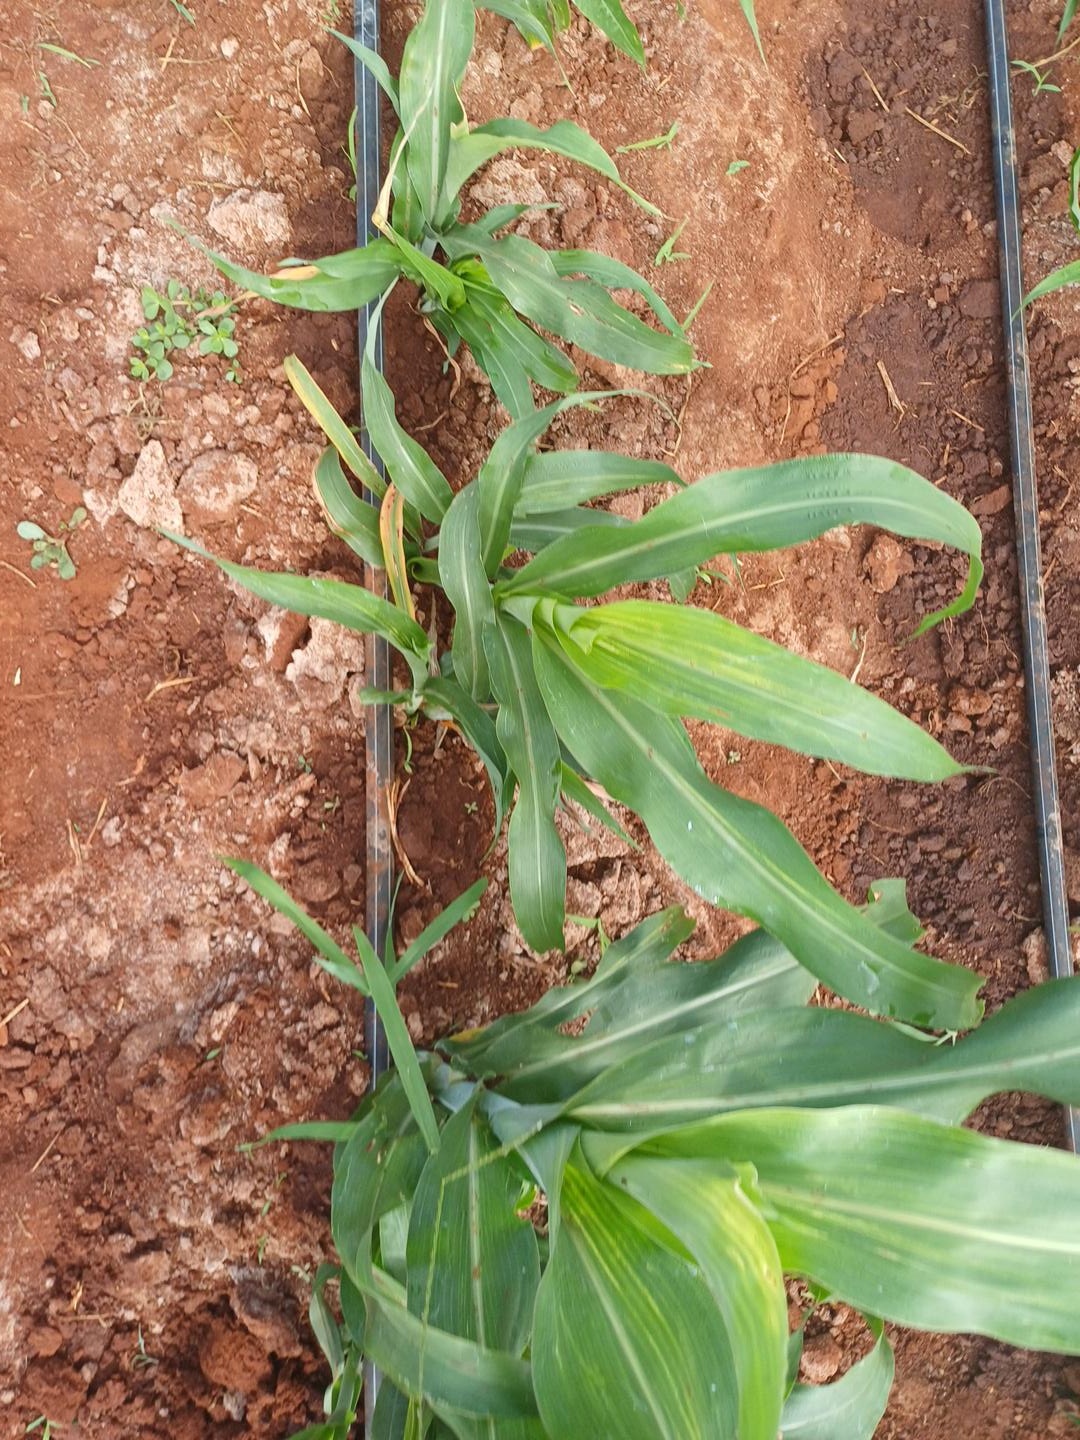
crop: sorghum
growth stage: elongation stem
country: Kenya
